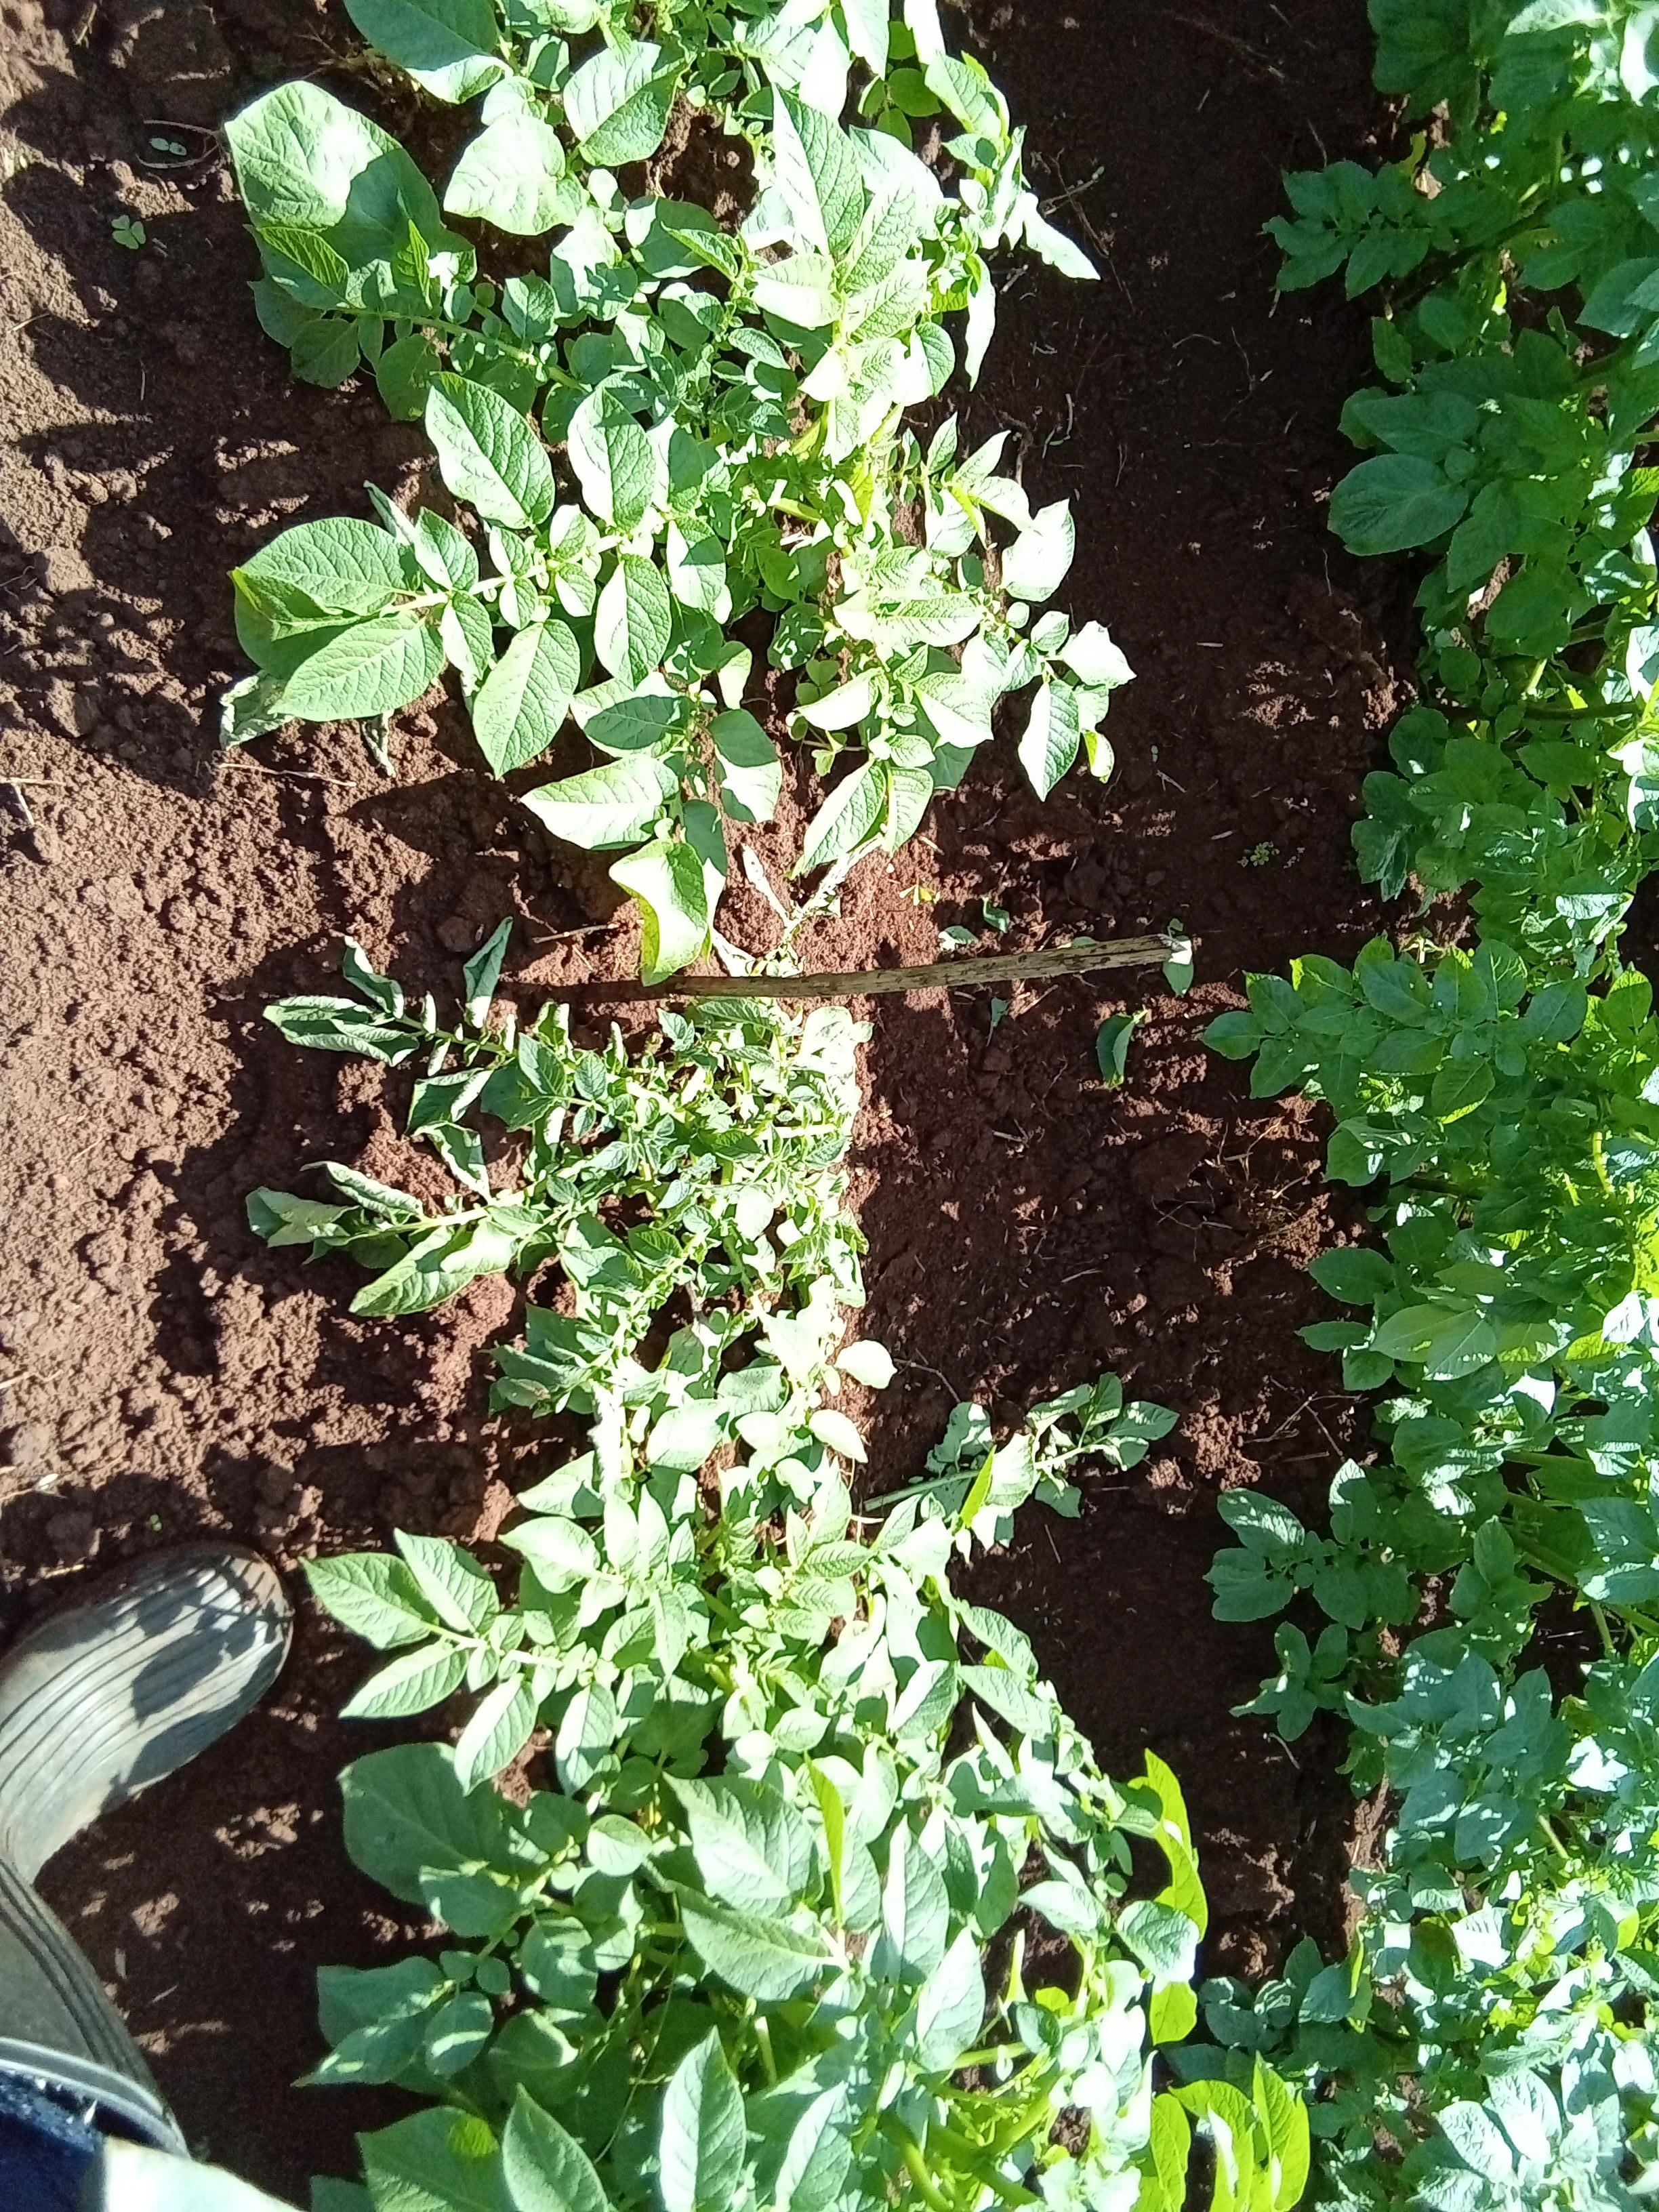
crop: potato
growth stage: vegetative
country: Kenya
